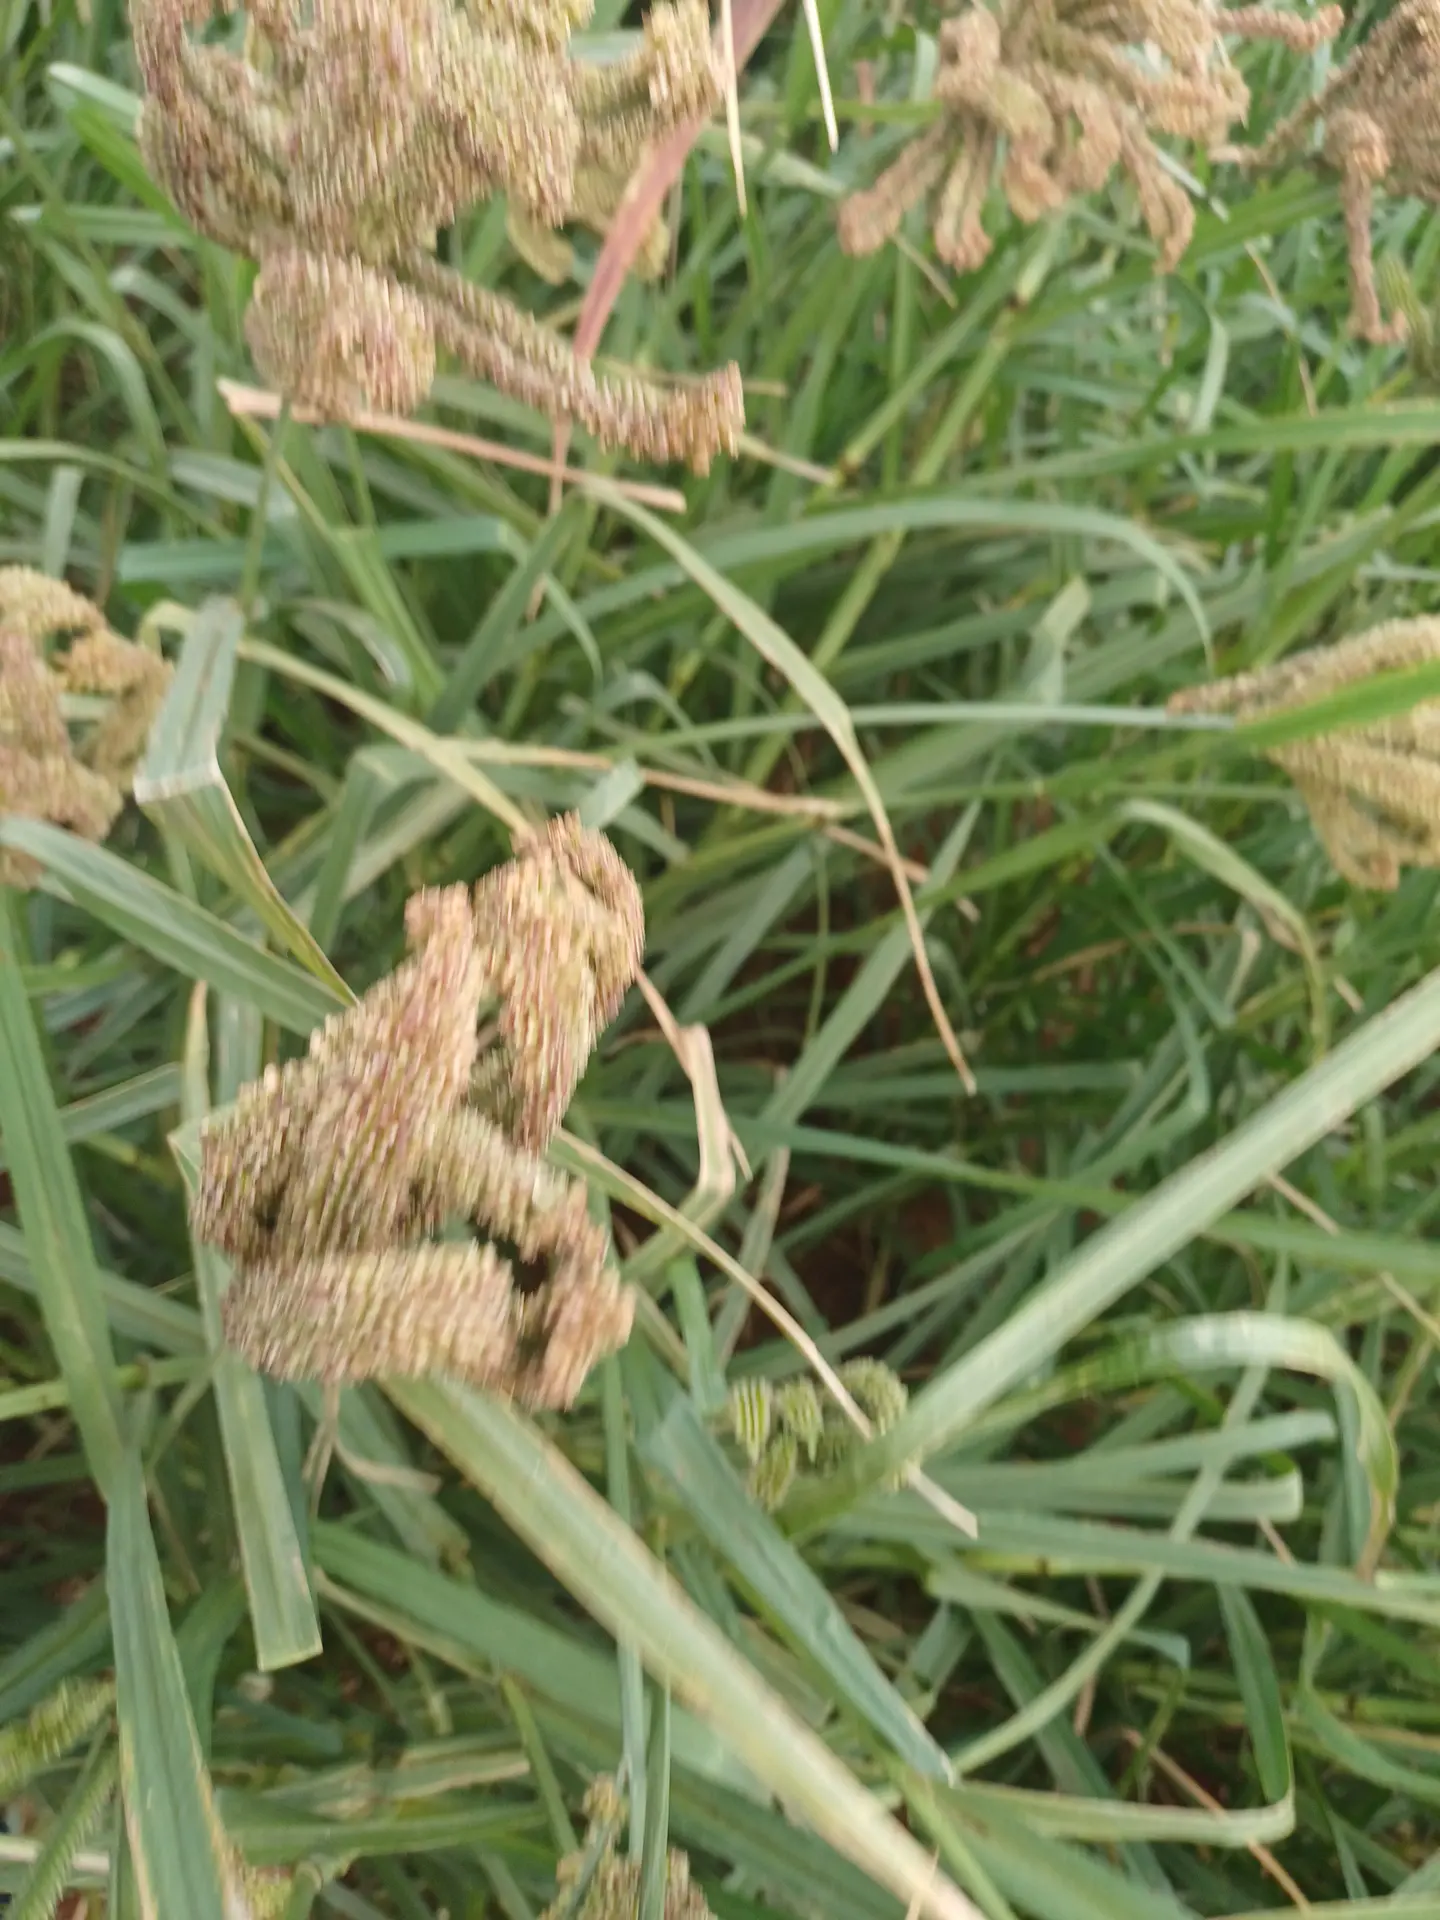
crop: finger millet
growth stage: filling grain
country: Kenya
